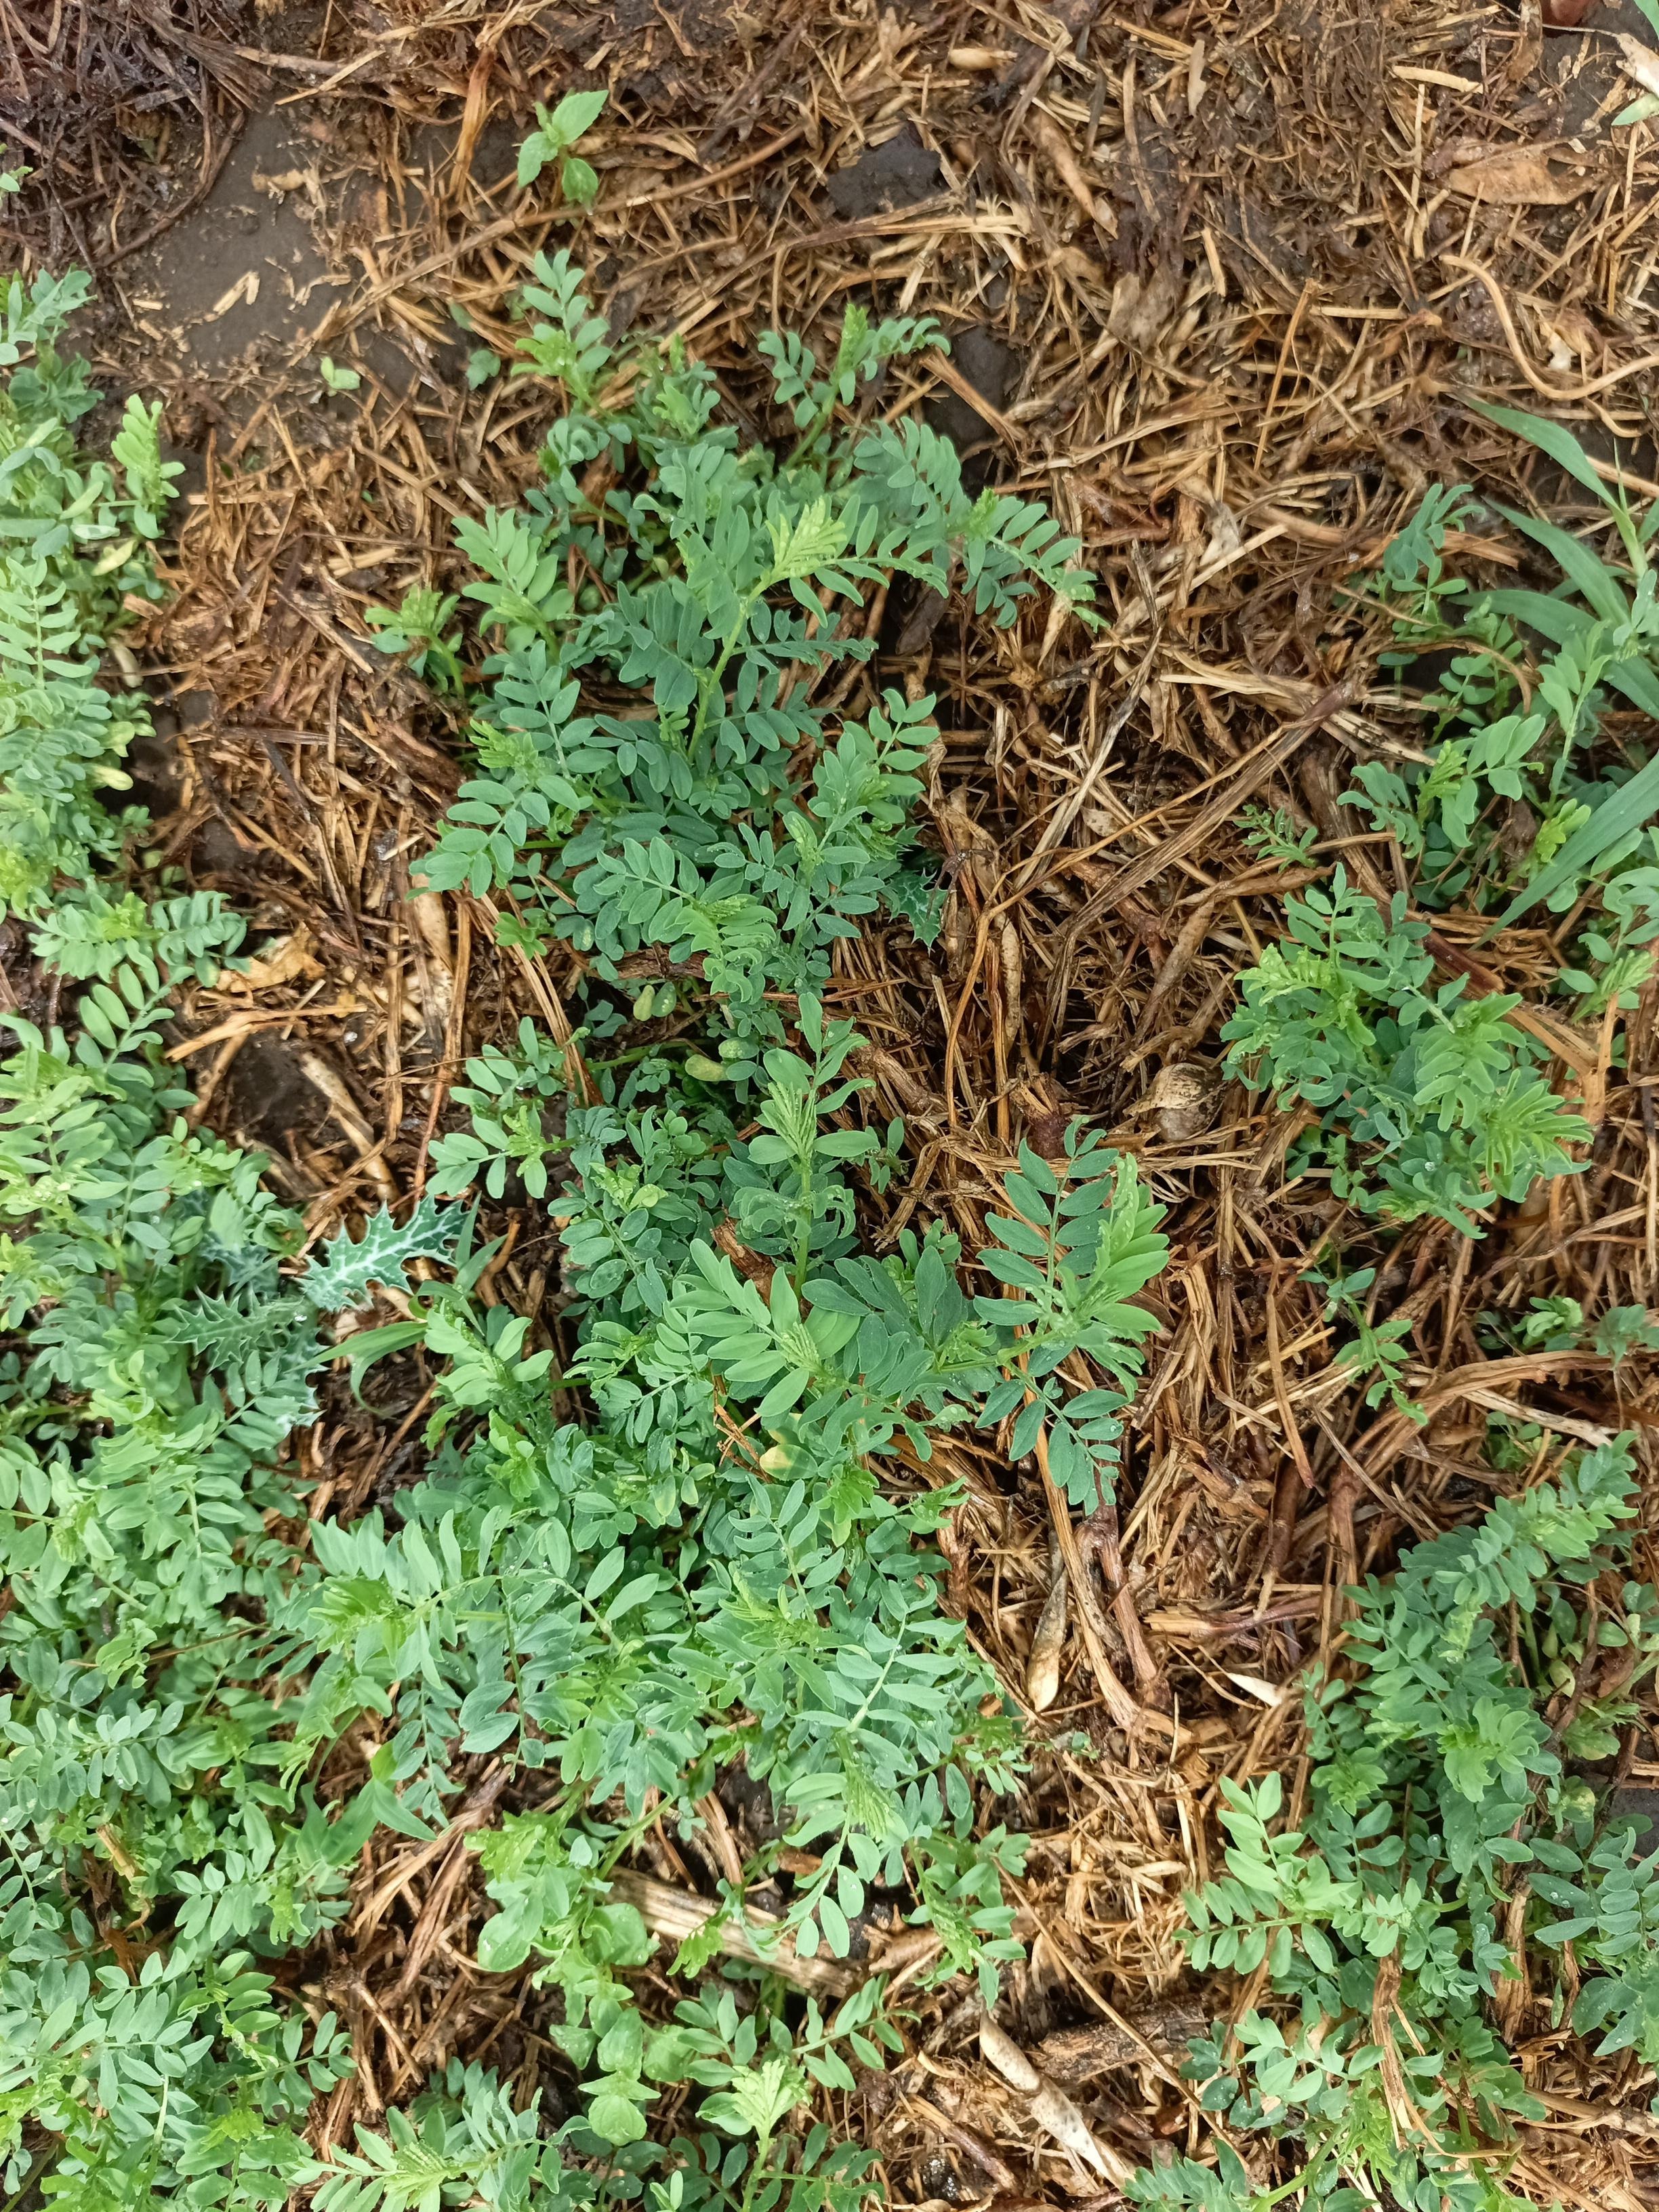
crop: lentil
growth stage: vegetative
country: Tanzania
